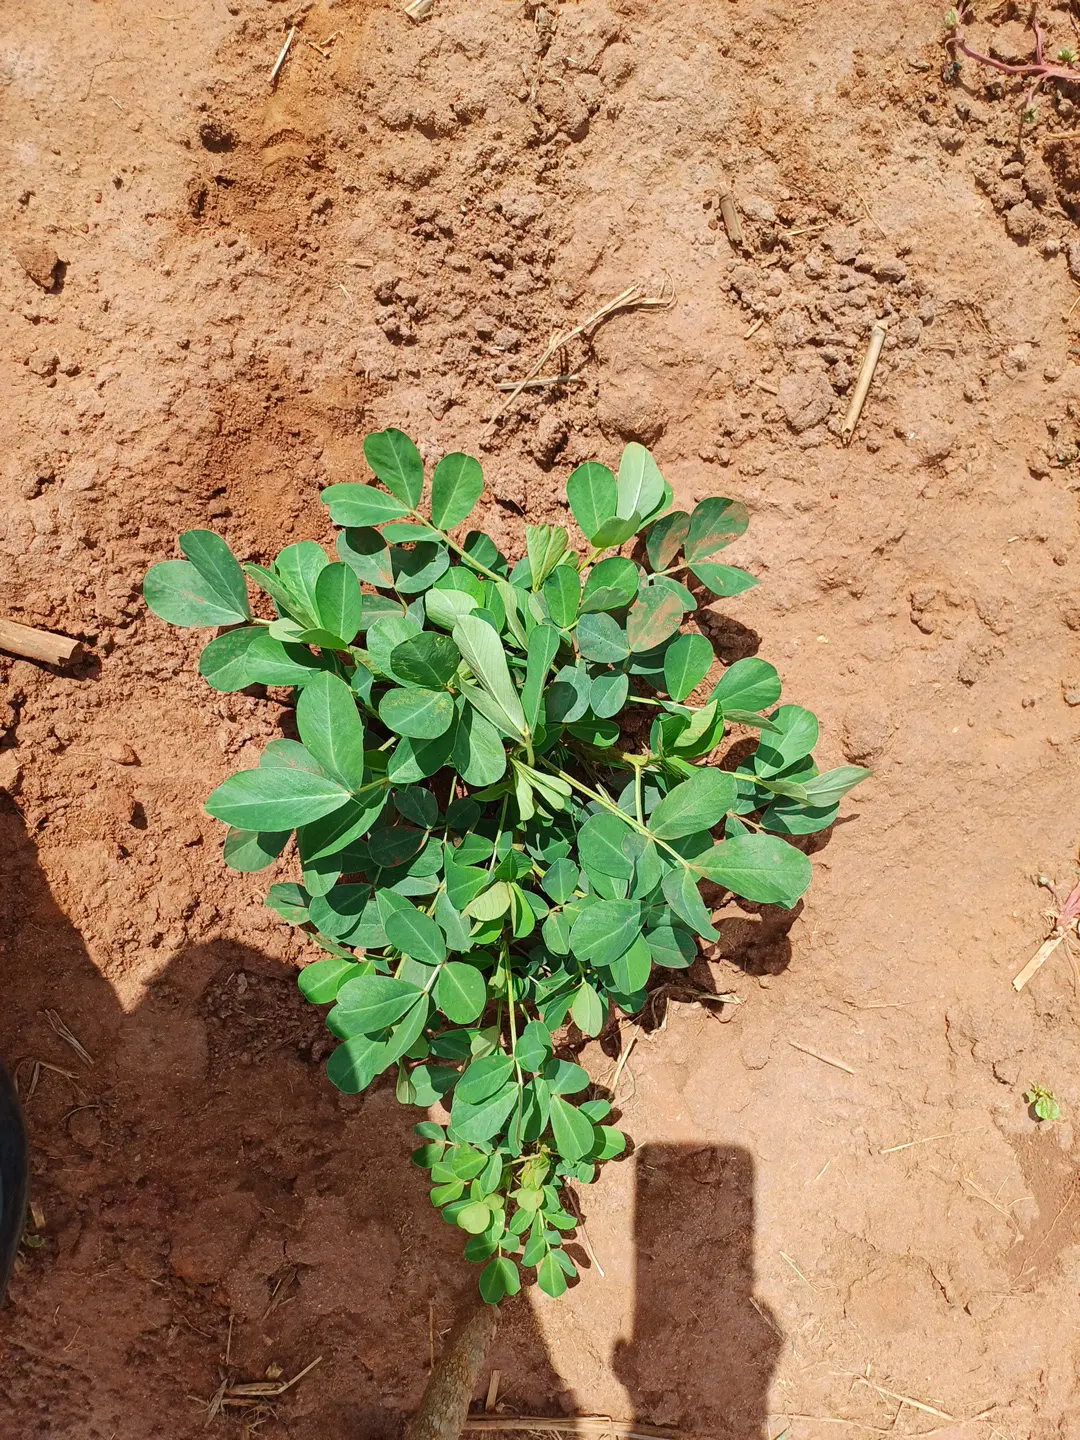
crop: groundnut
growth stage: flowering
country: Kenya
